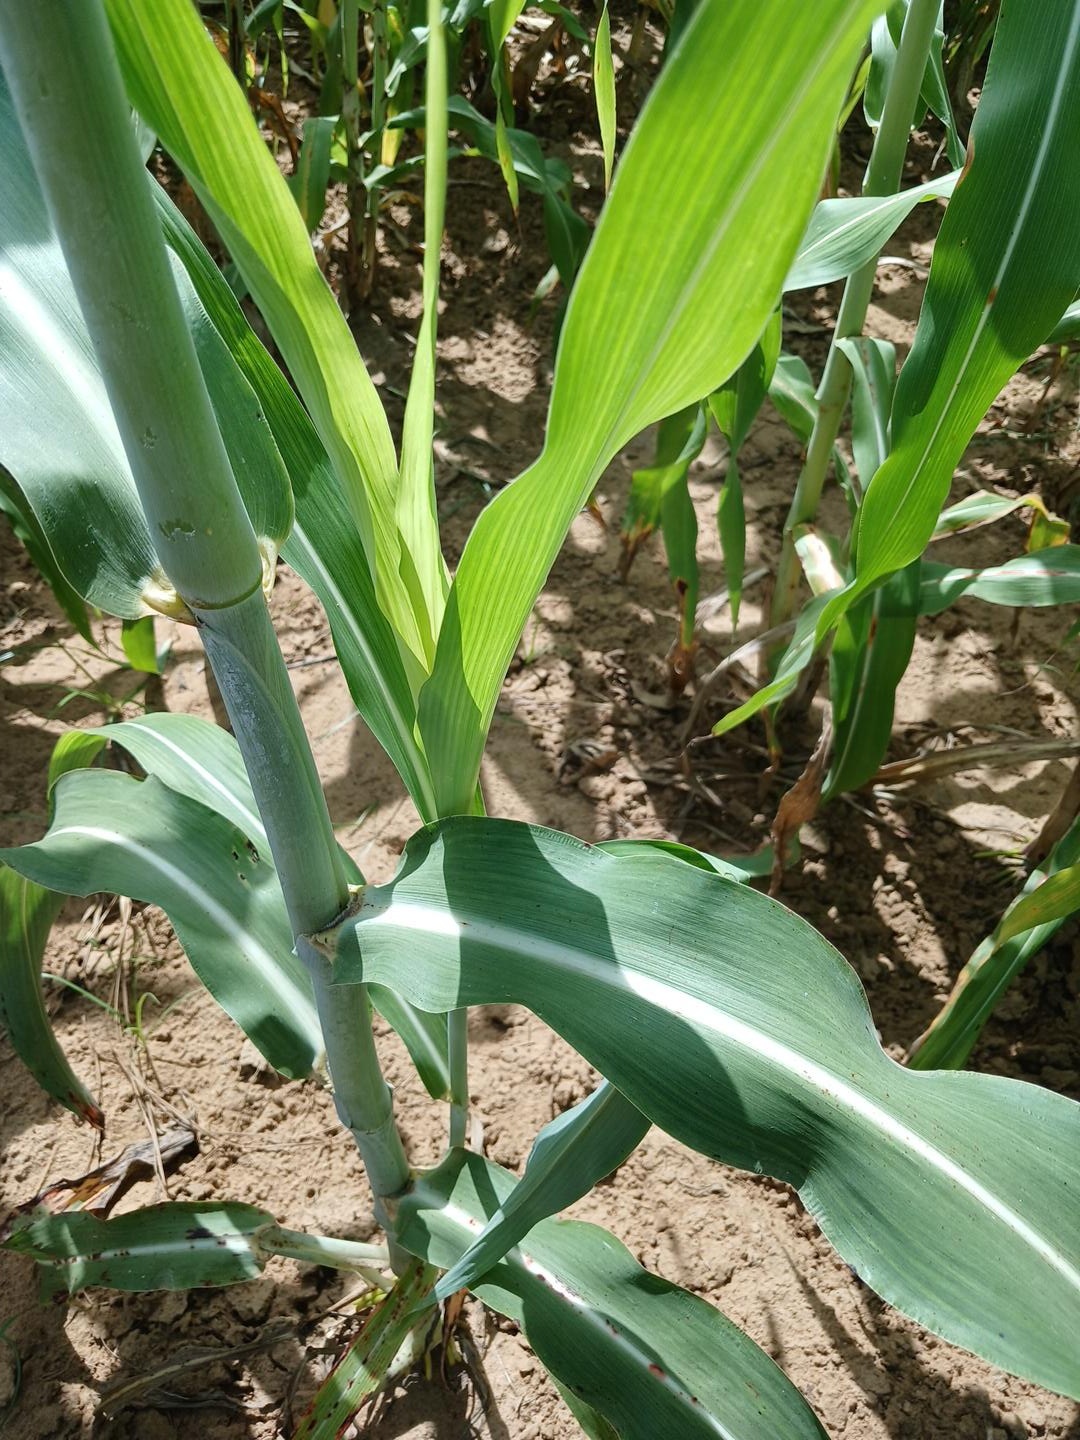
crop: sorghum
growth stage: vegetative
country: Senegal
